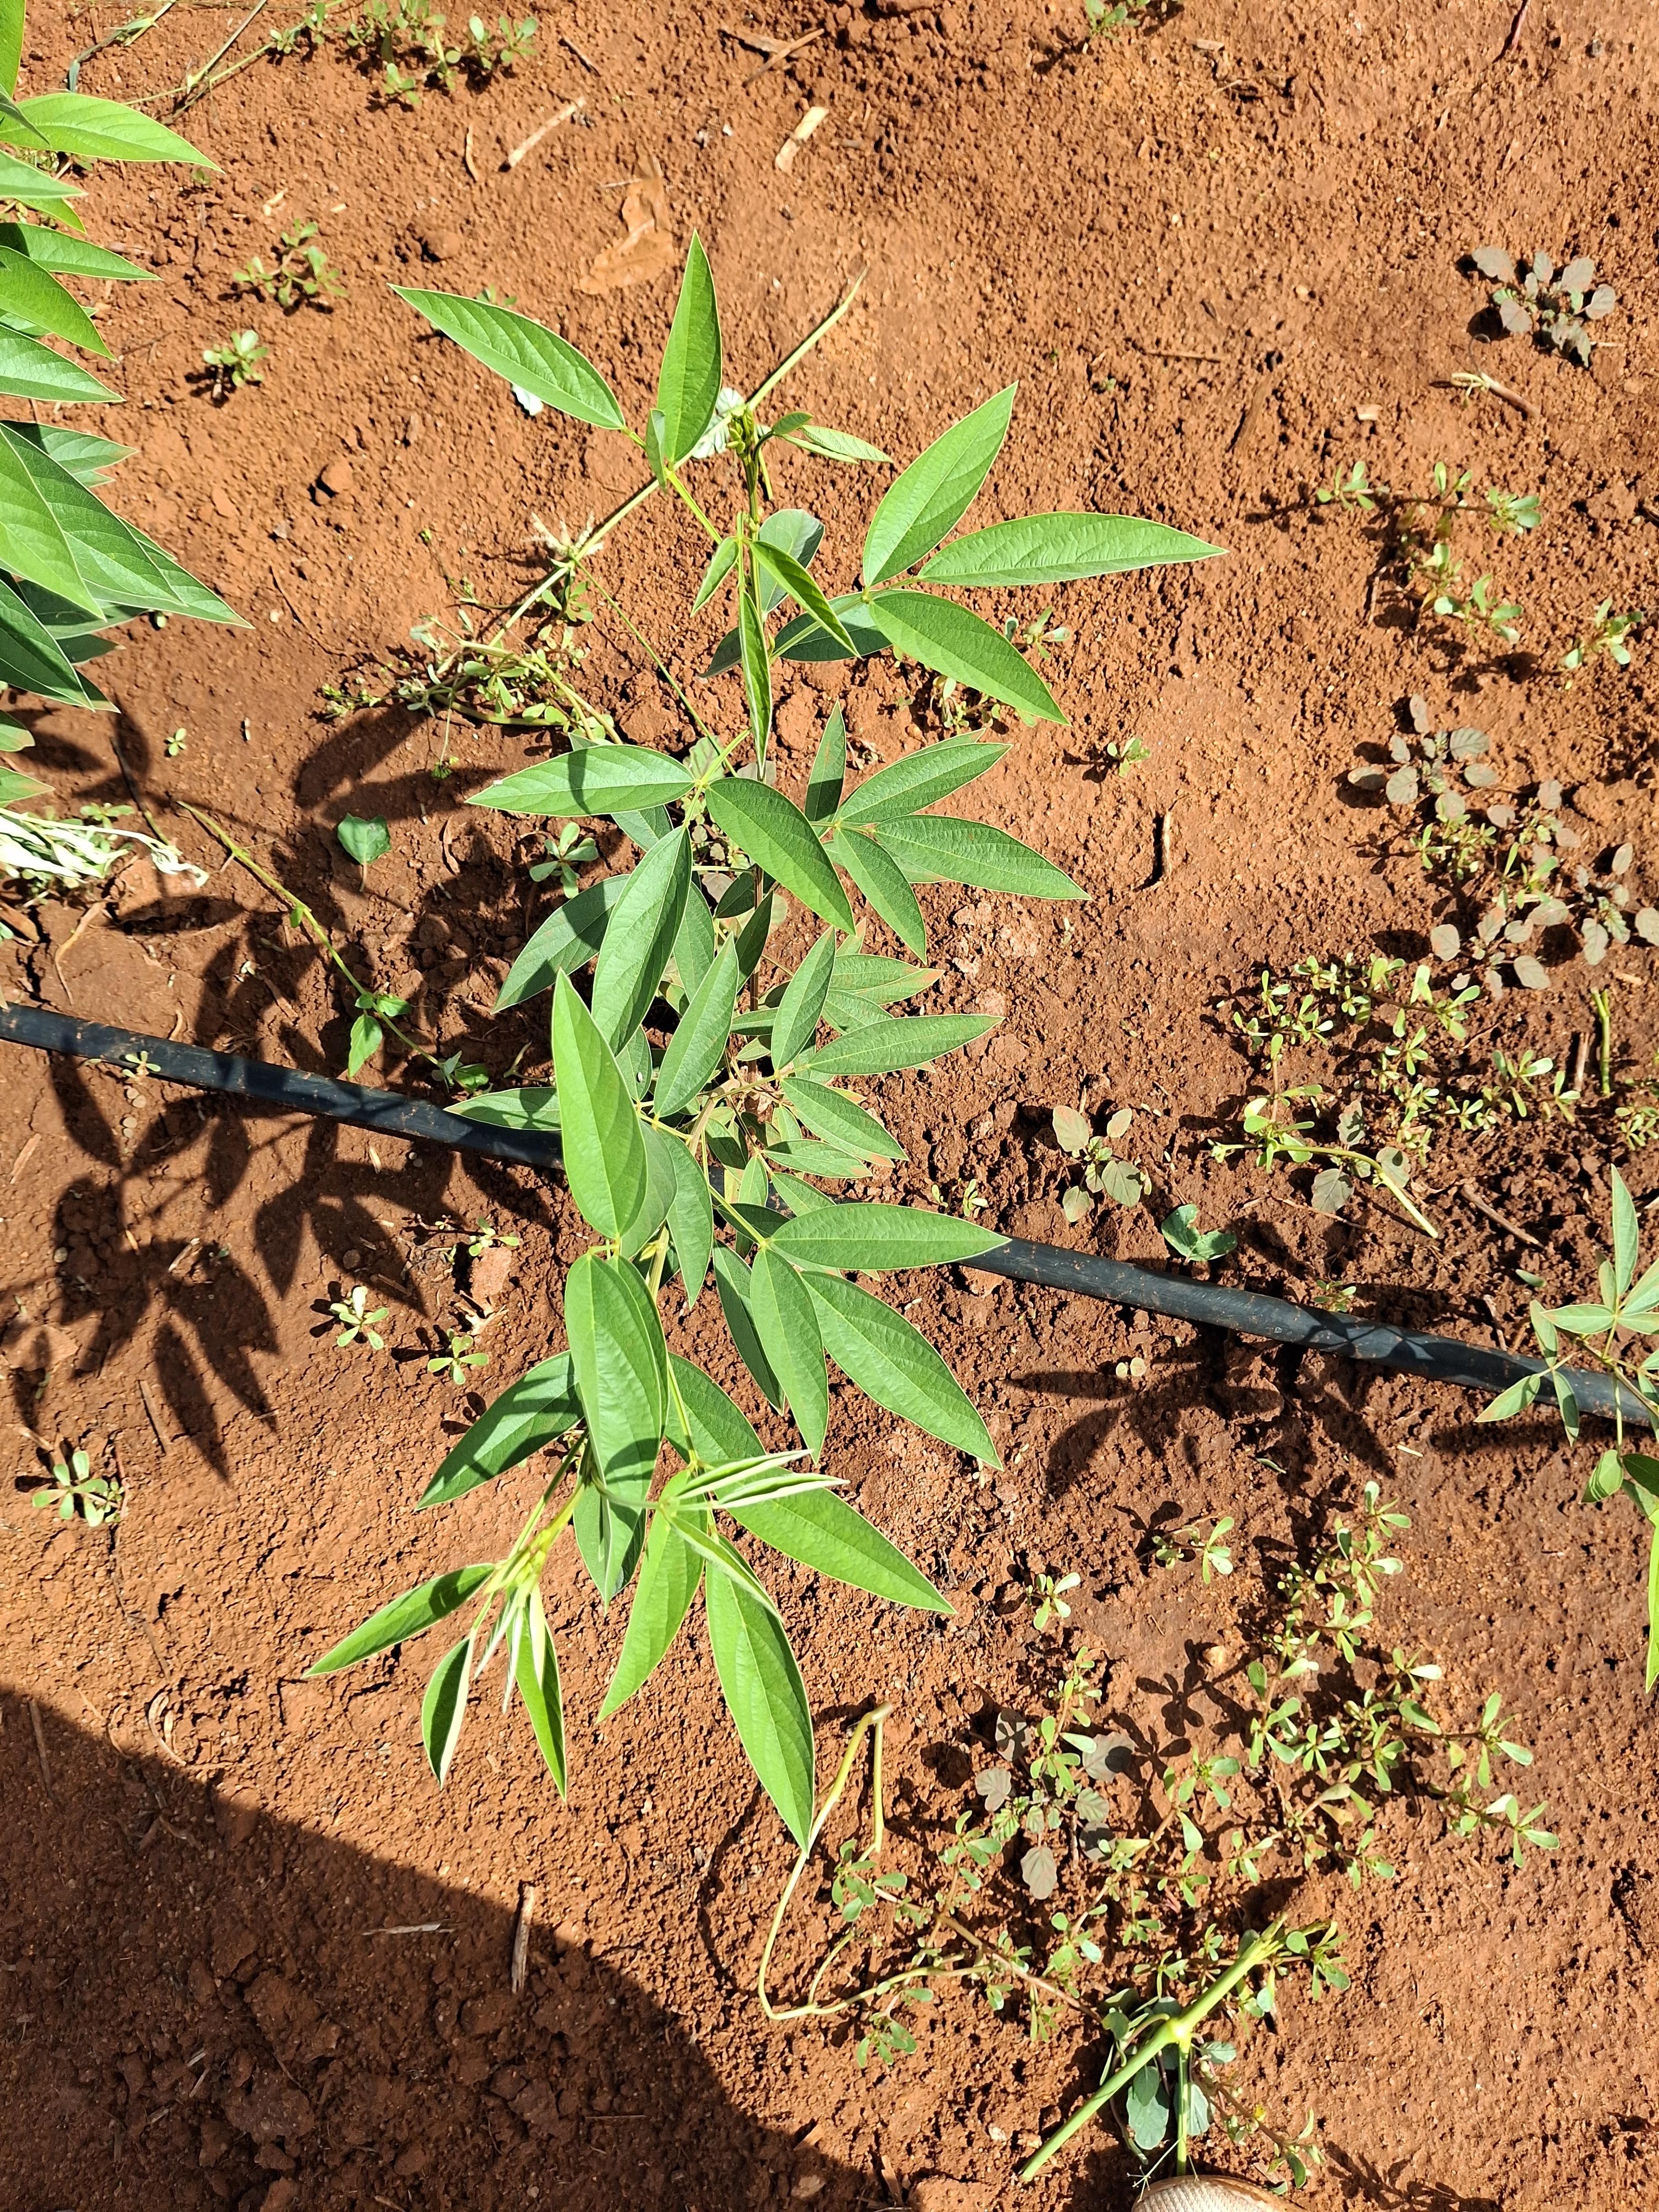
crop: pigeonpea
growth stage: flowering
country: Kenya
